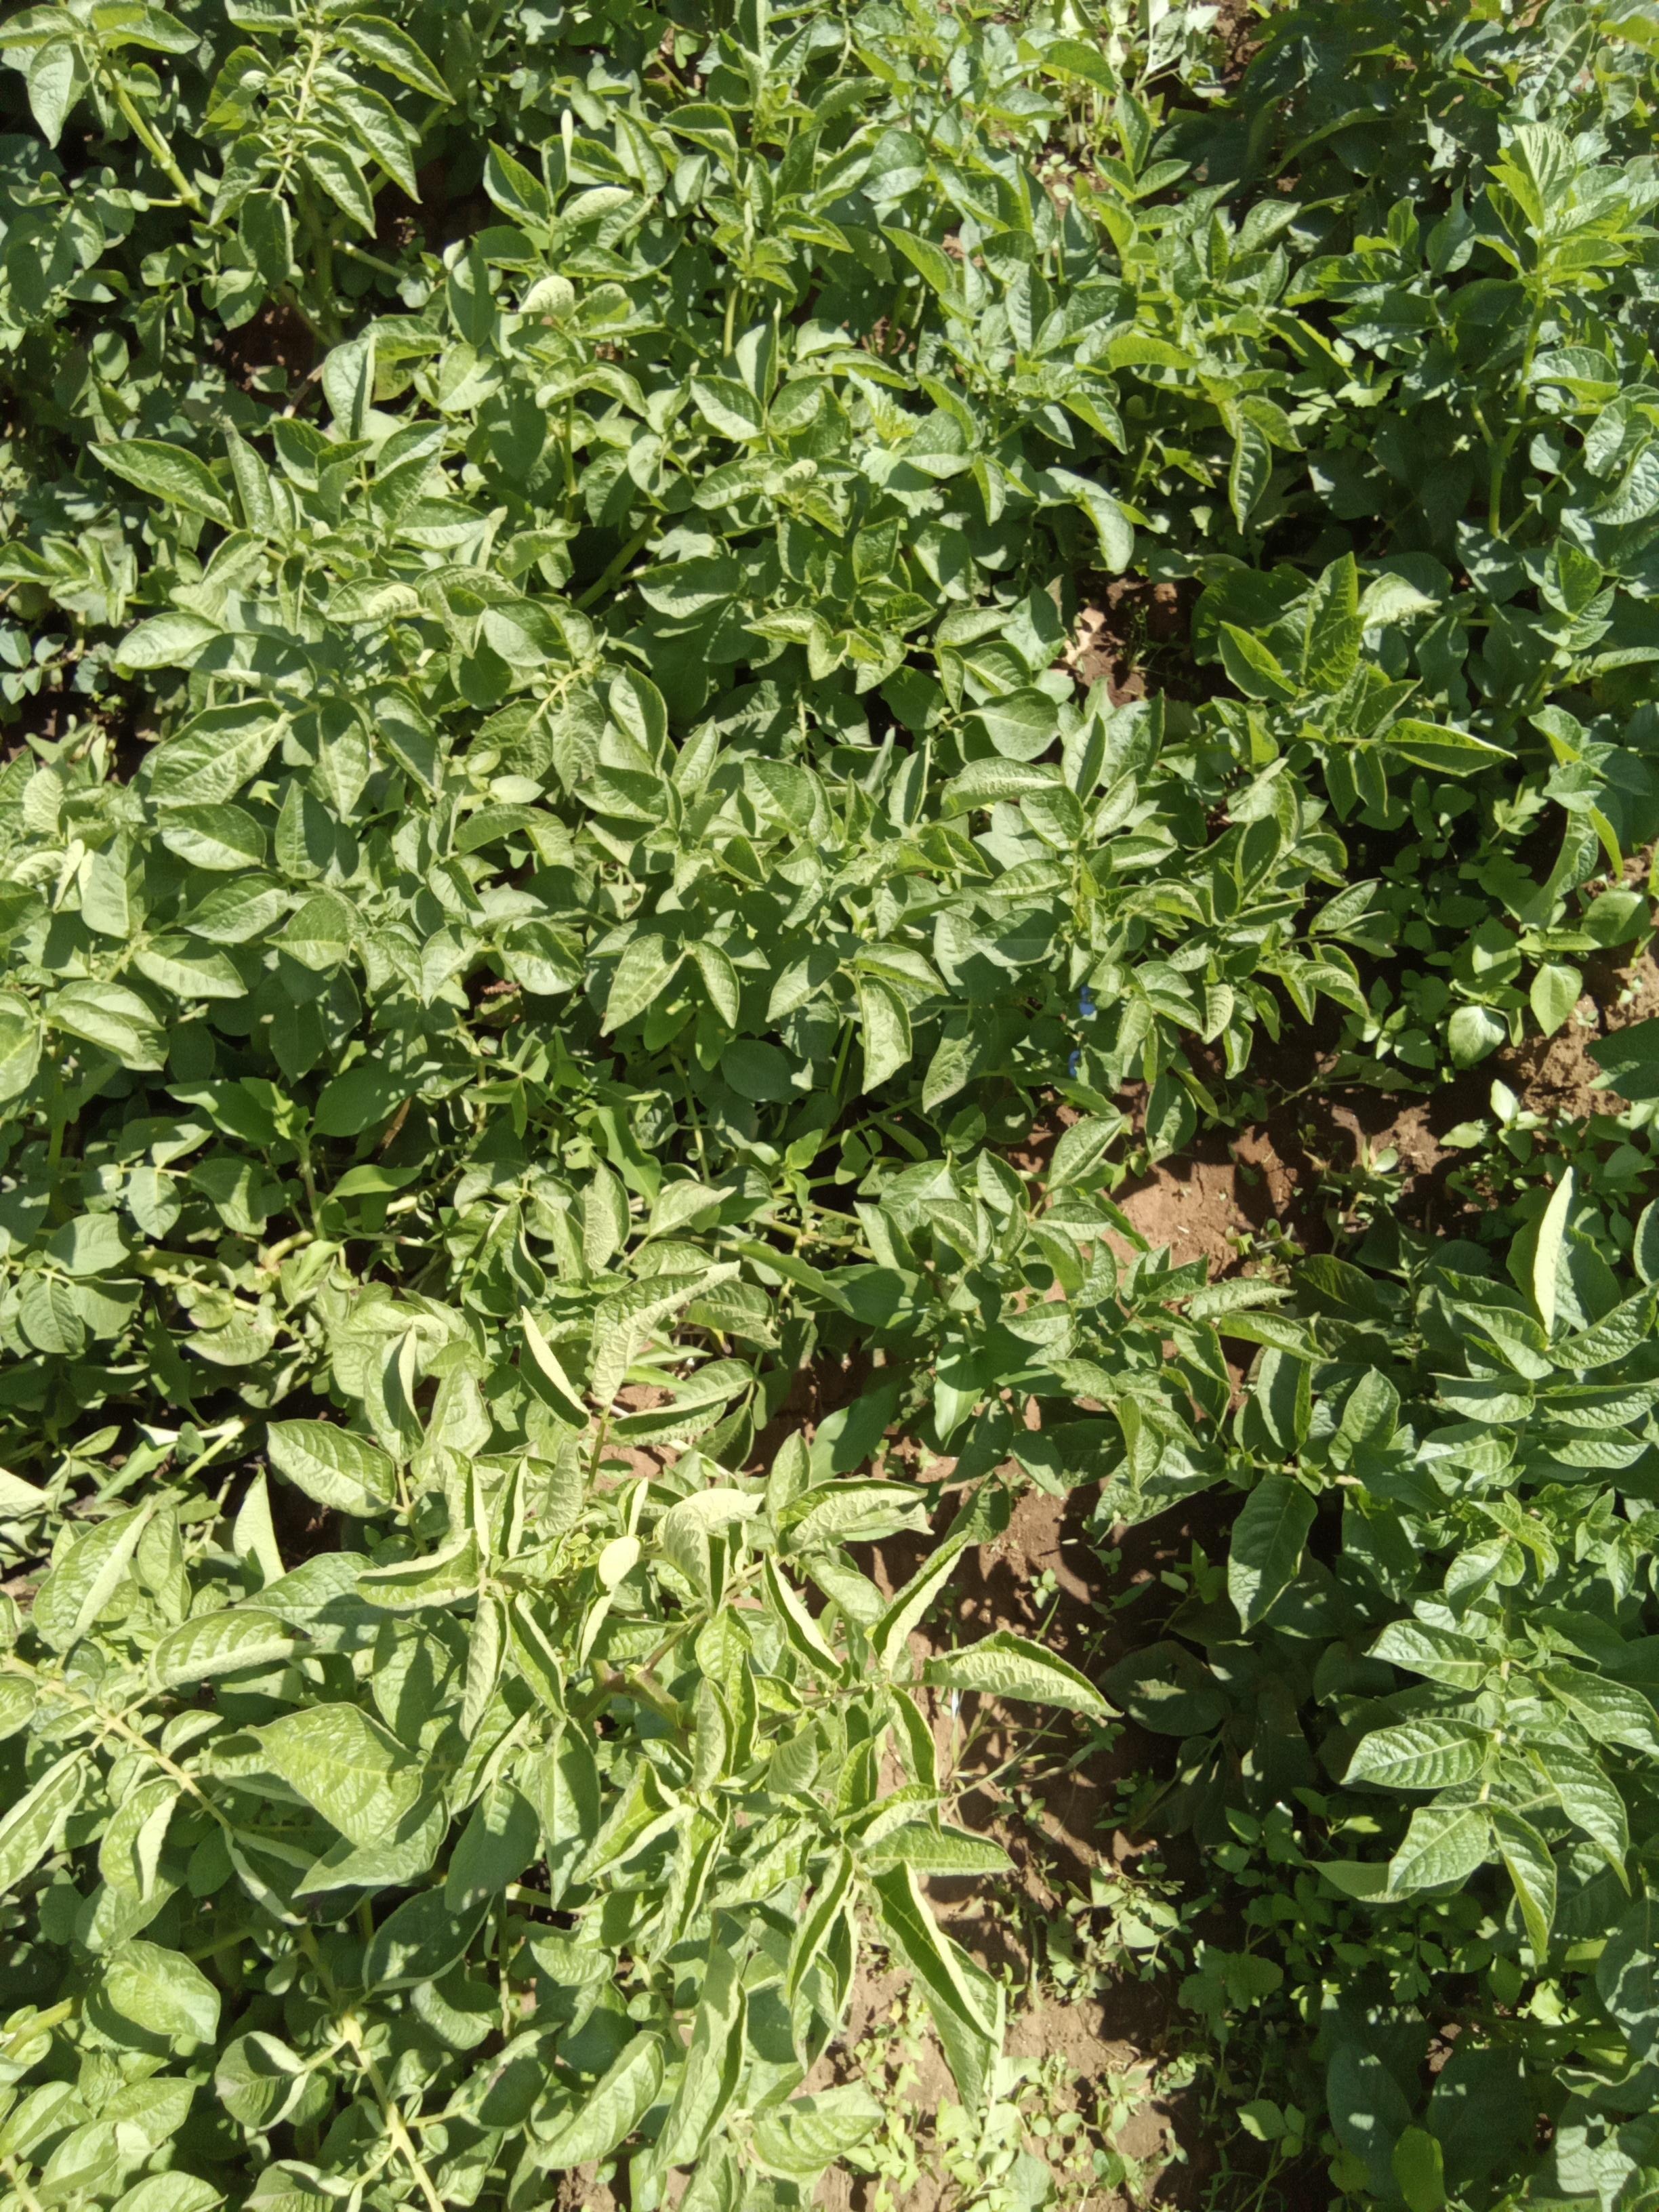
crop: potato
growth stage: vegetative
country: Kenya
